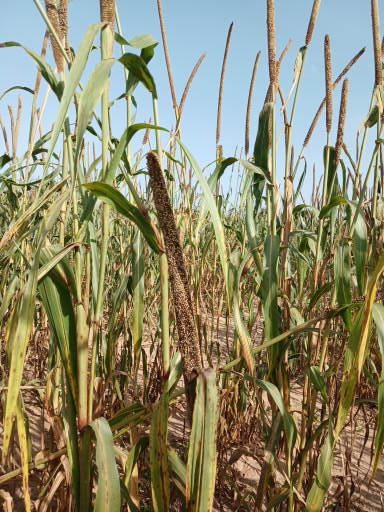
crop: pearl millet
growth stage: maturity
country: Senegal
